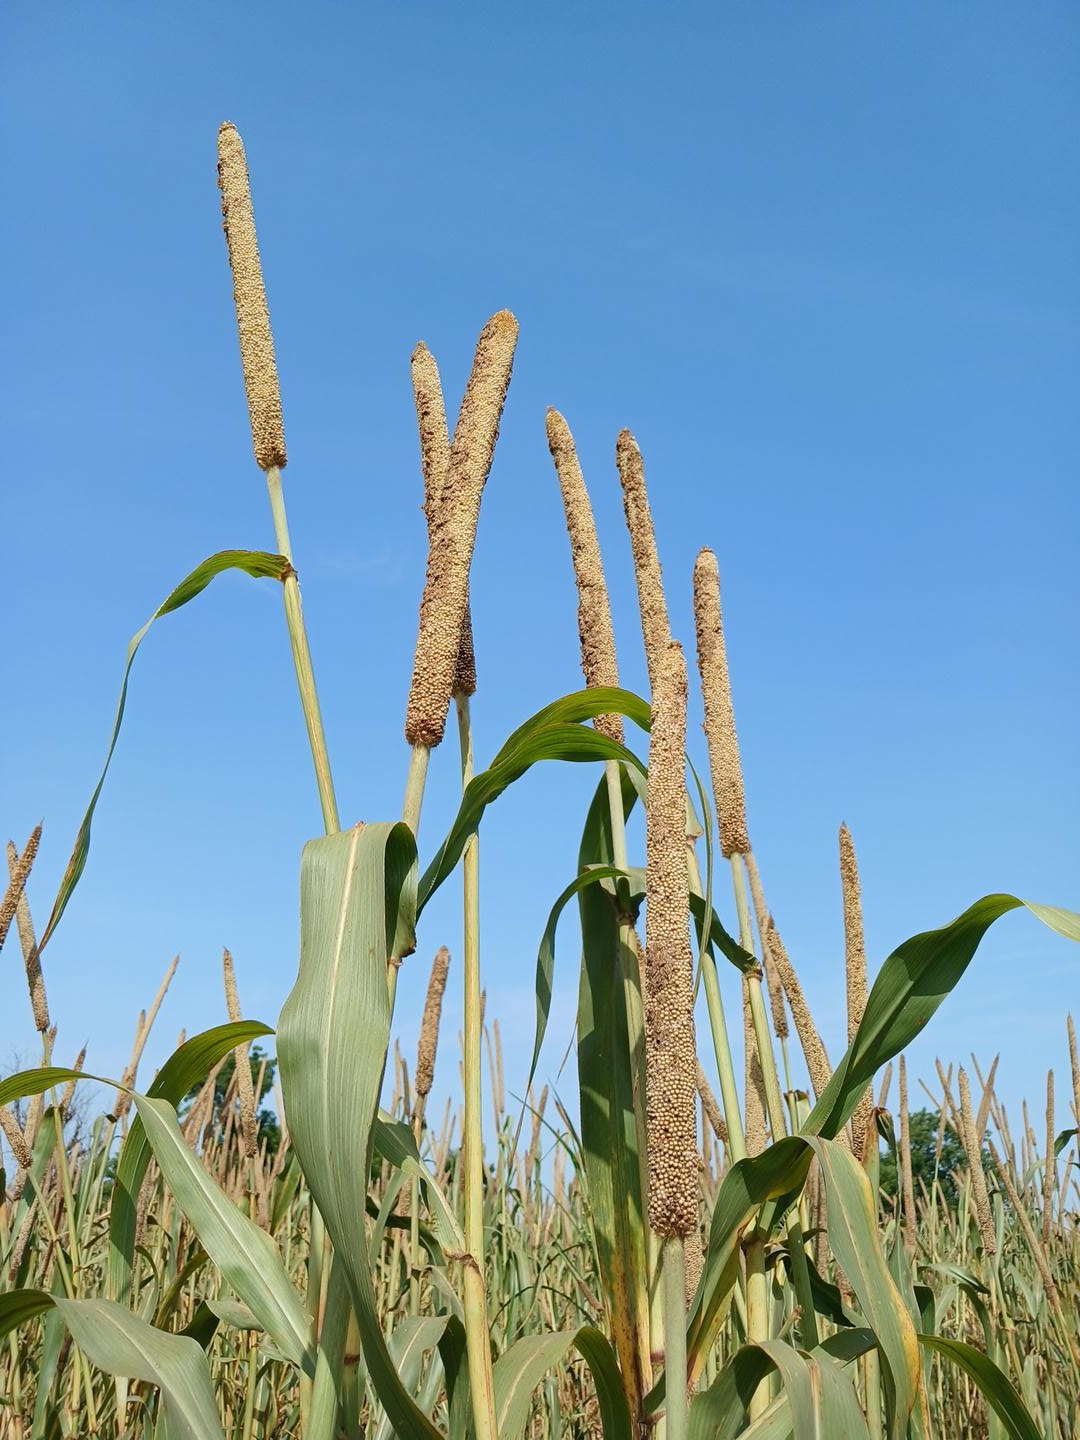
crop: pearl millet
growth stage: maturity
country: Senegal
